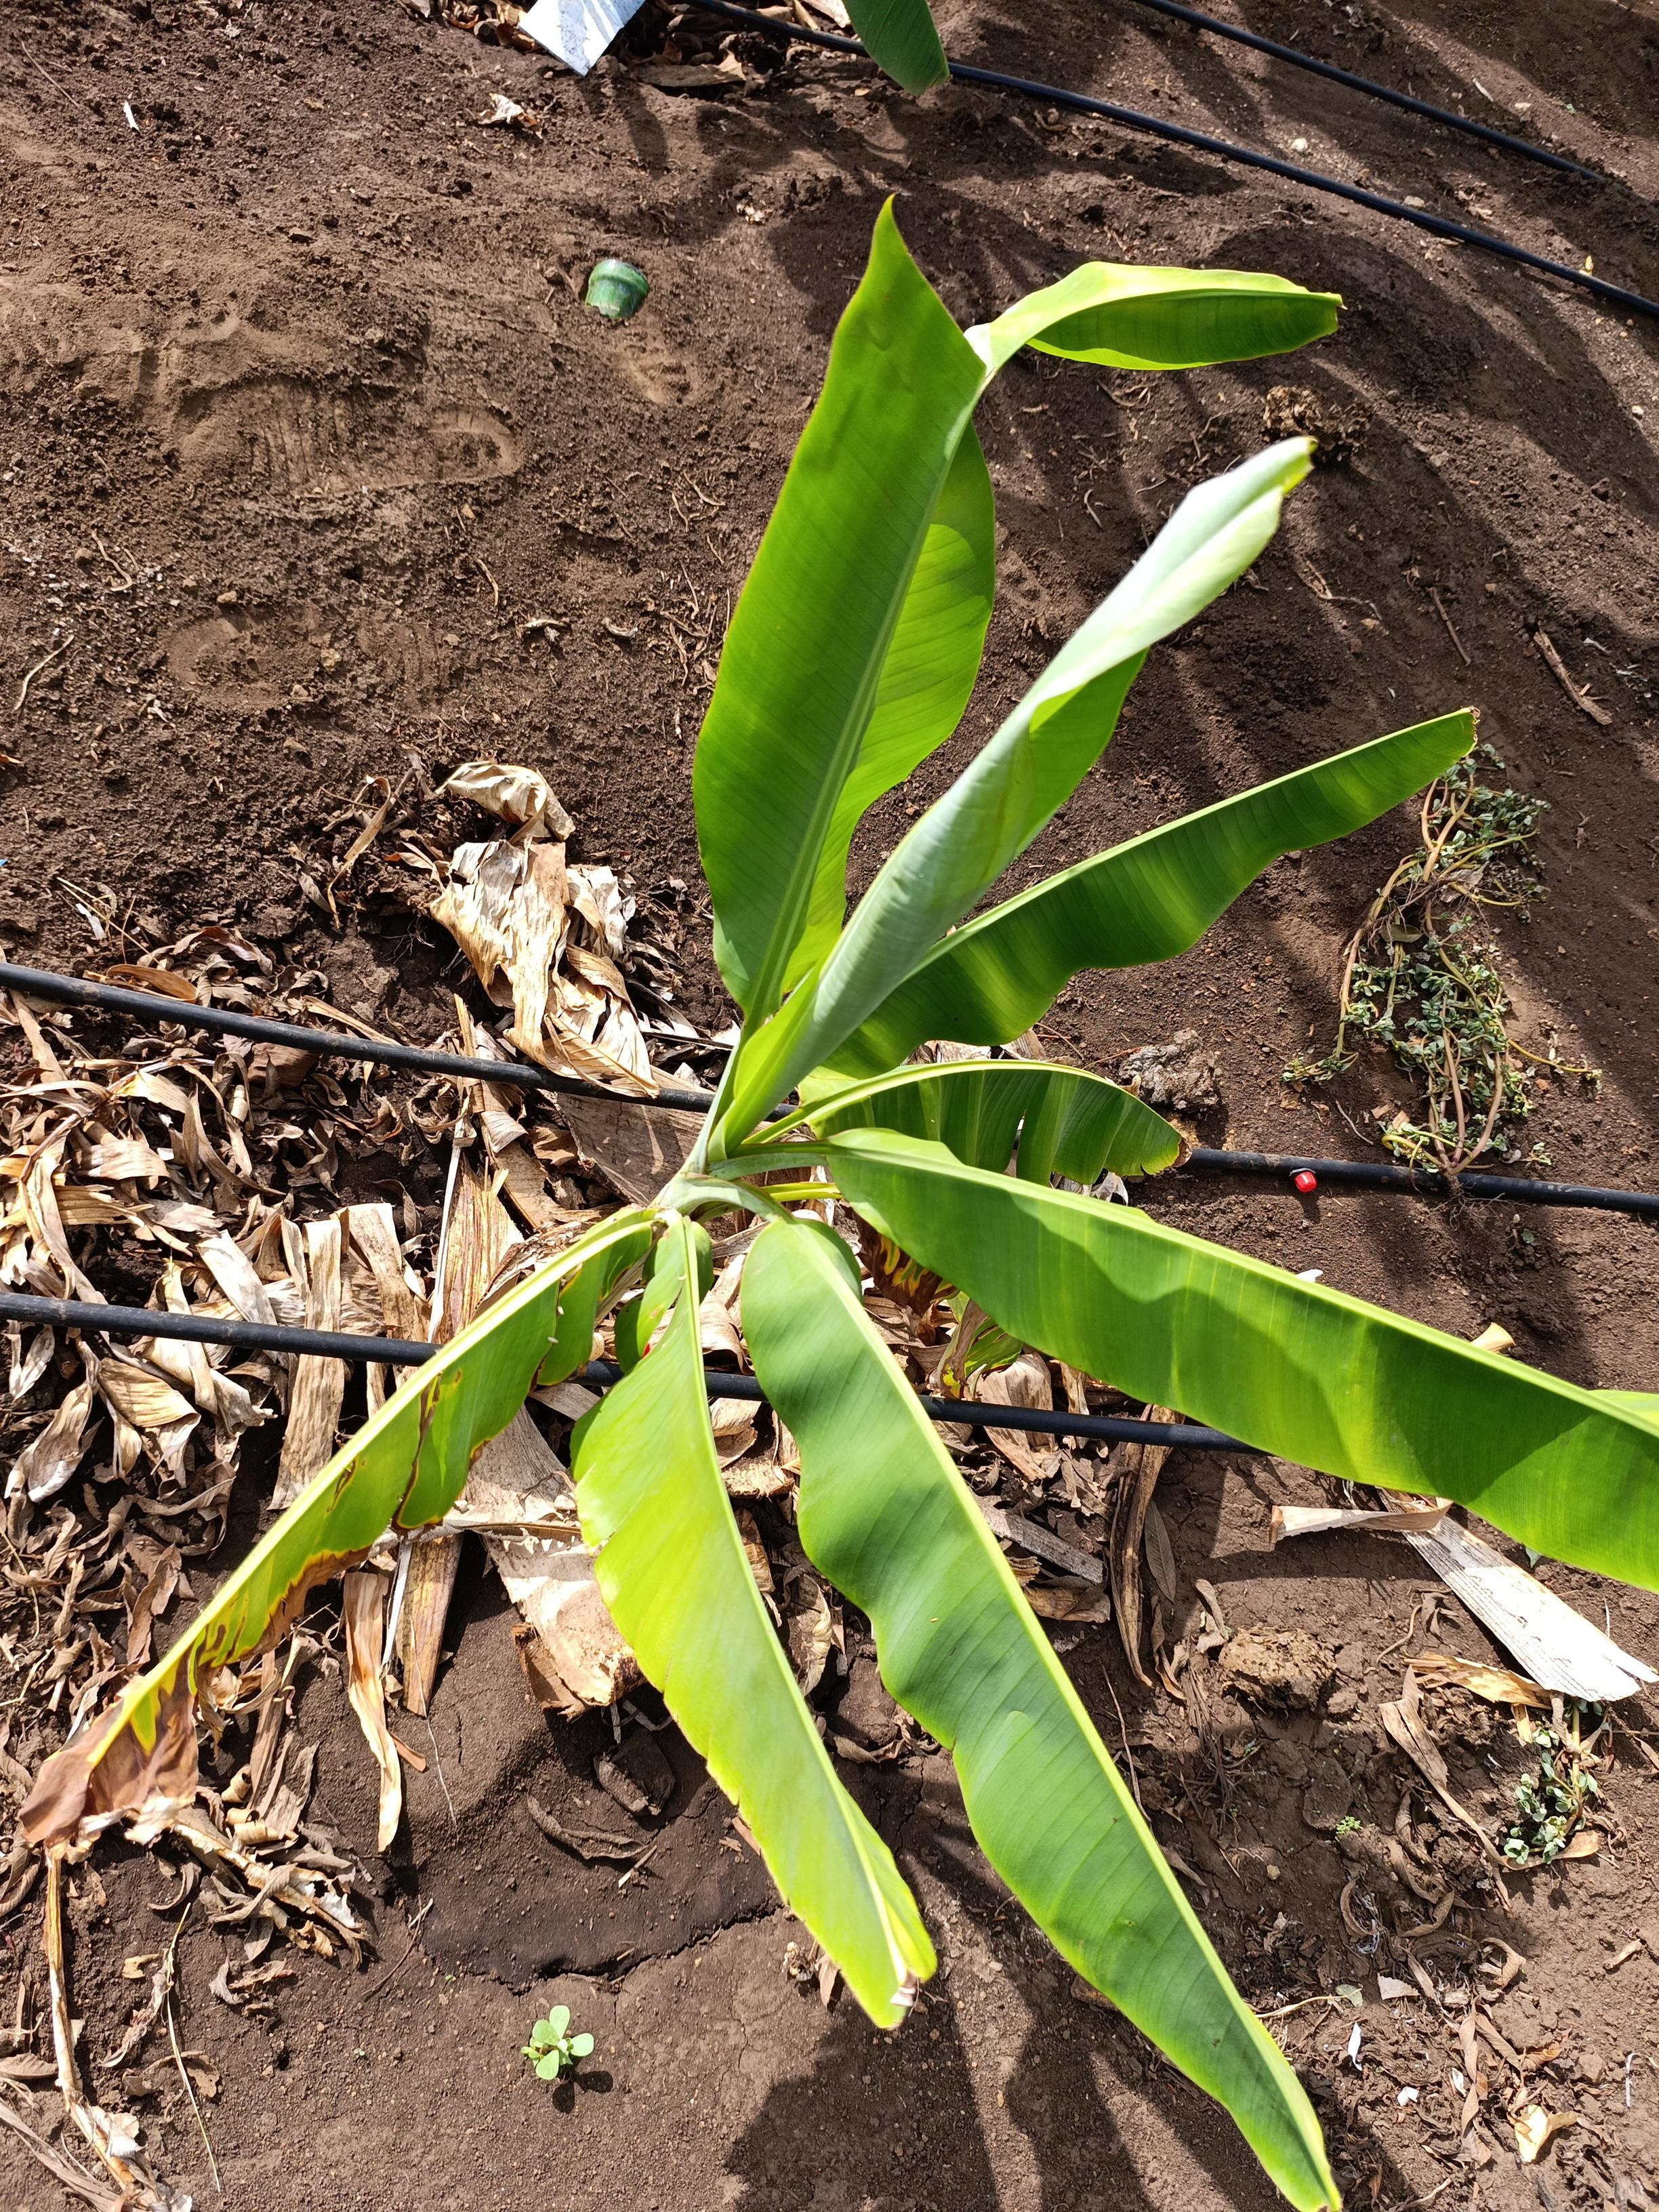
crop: banana
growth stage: vegetative
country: Tanzania
